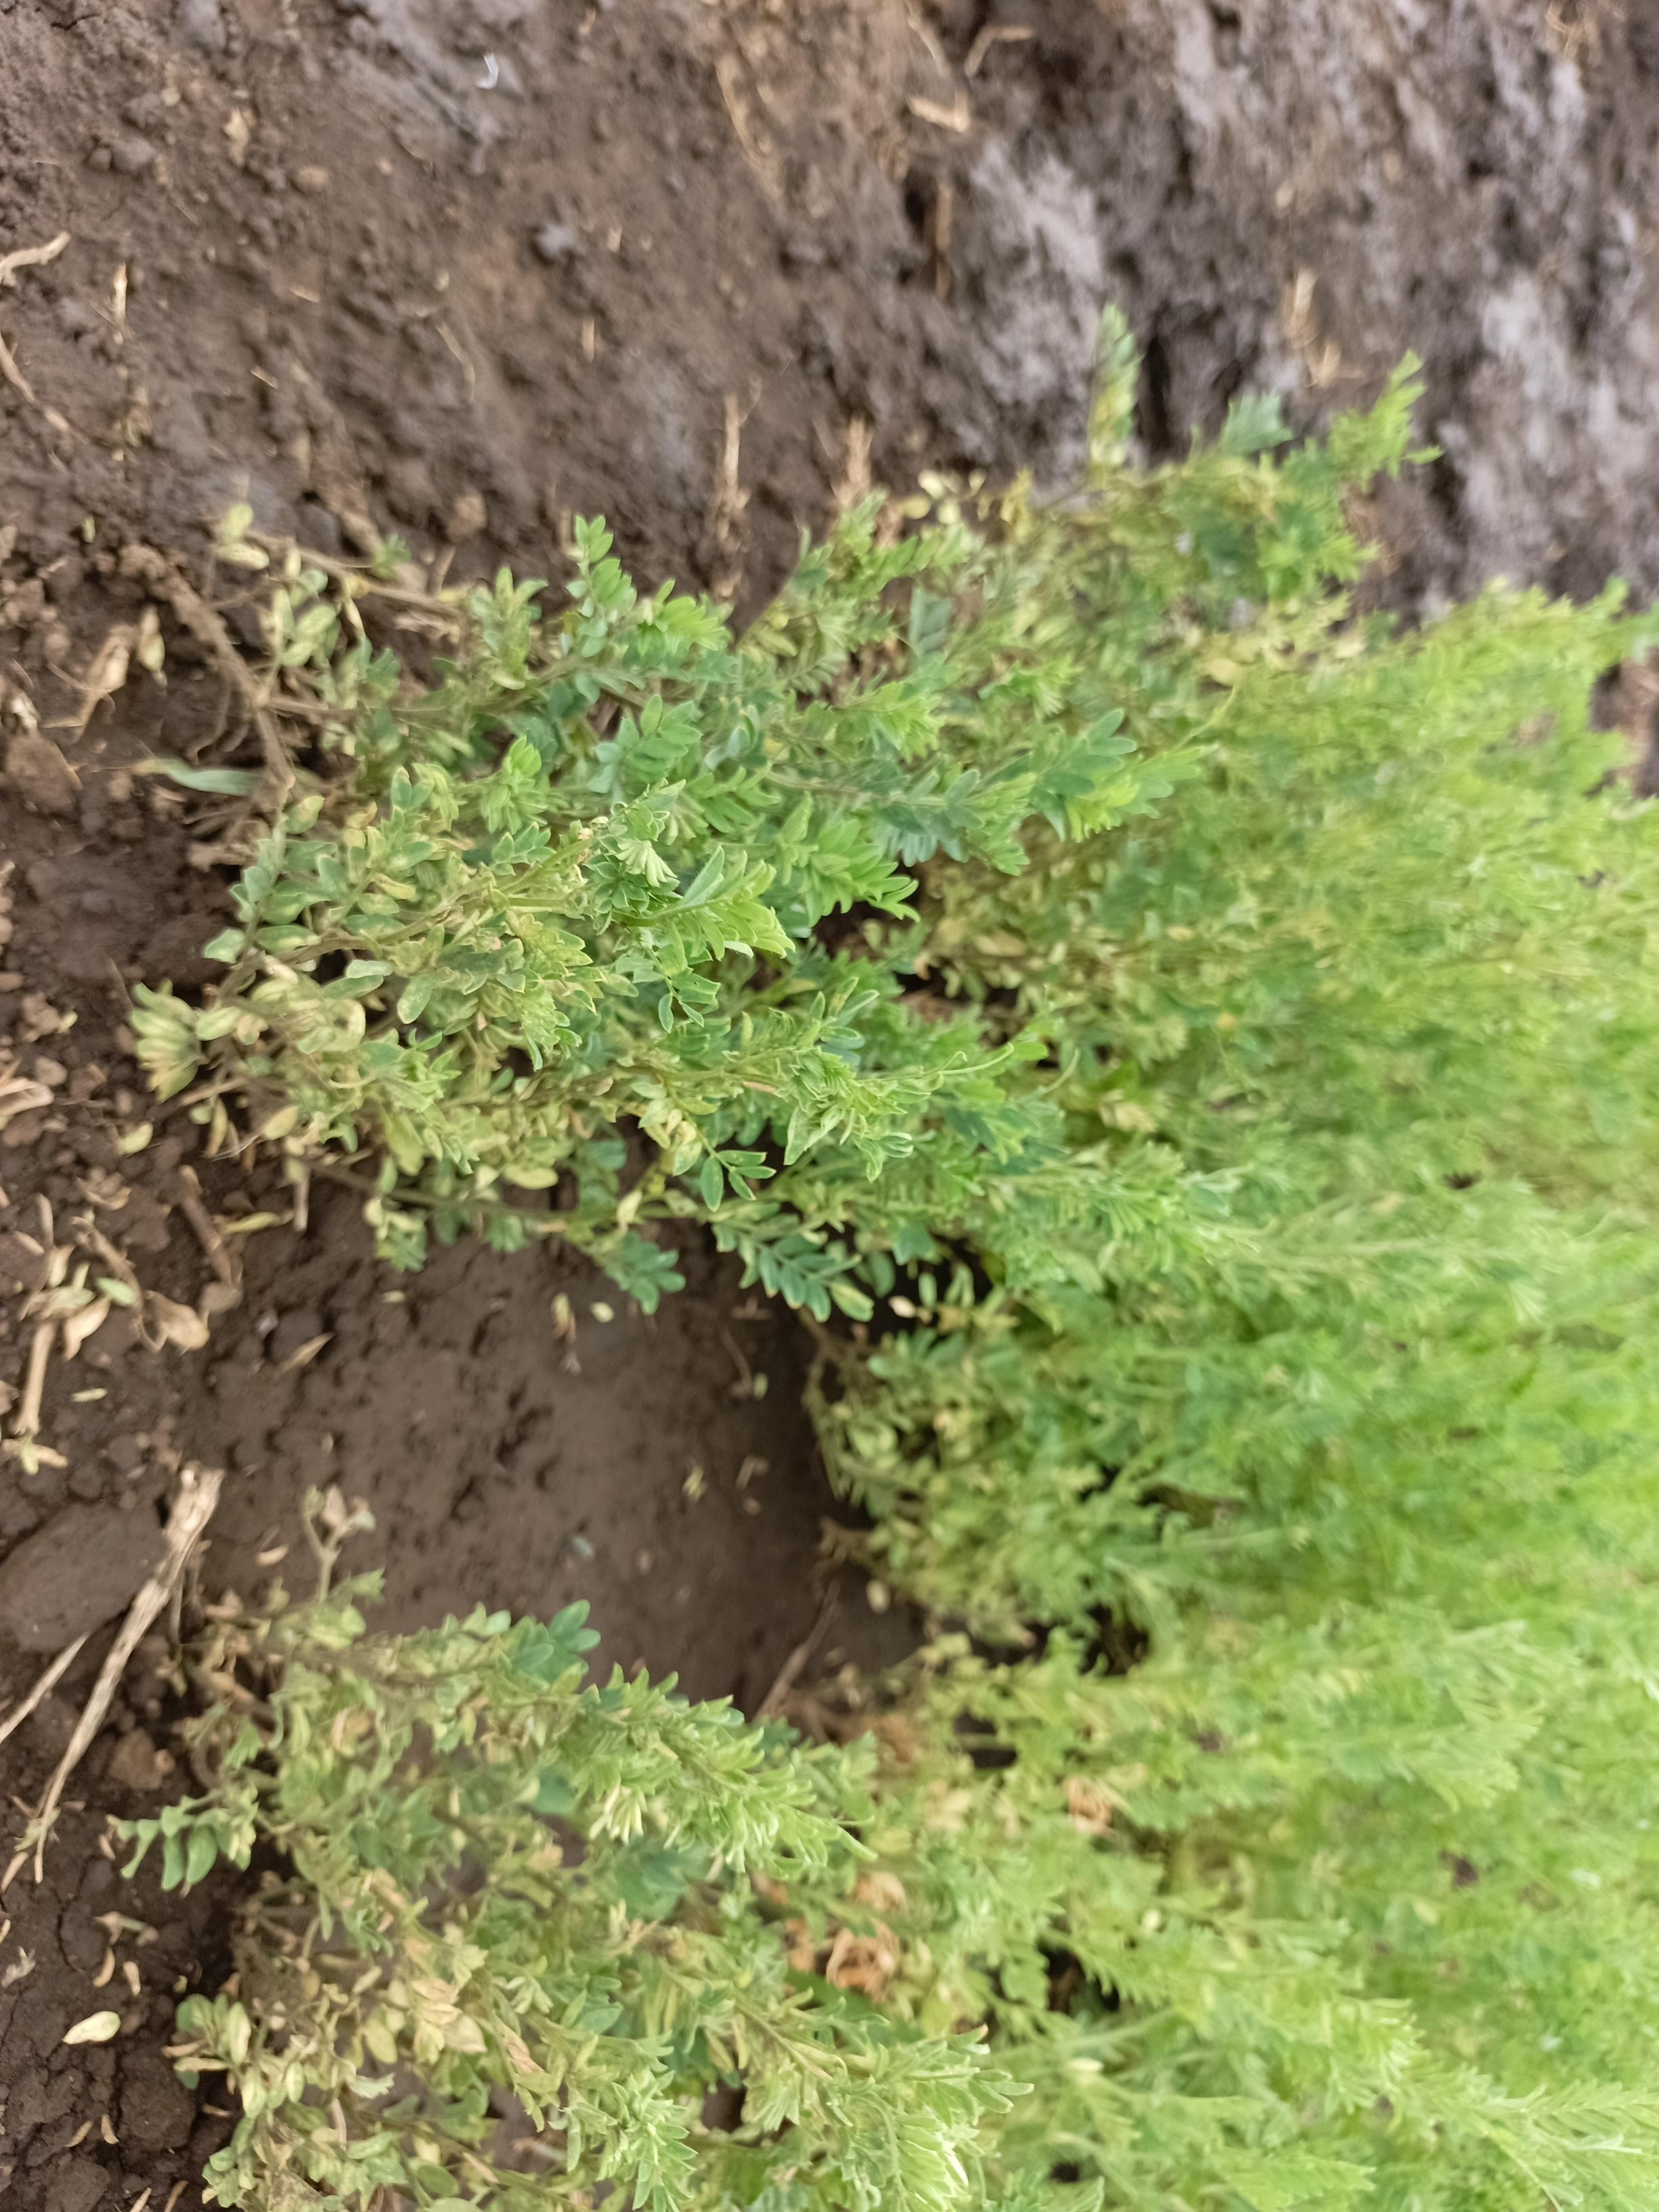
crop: lentil
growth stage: vegetative
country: Tanzania
